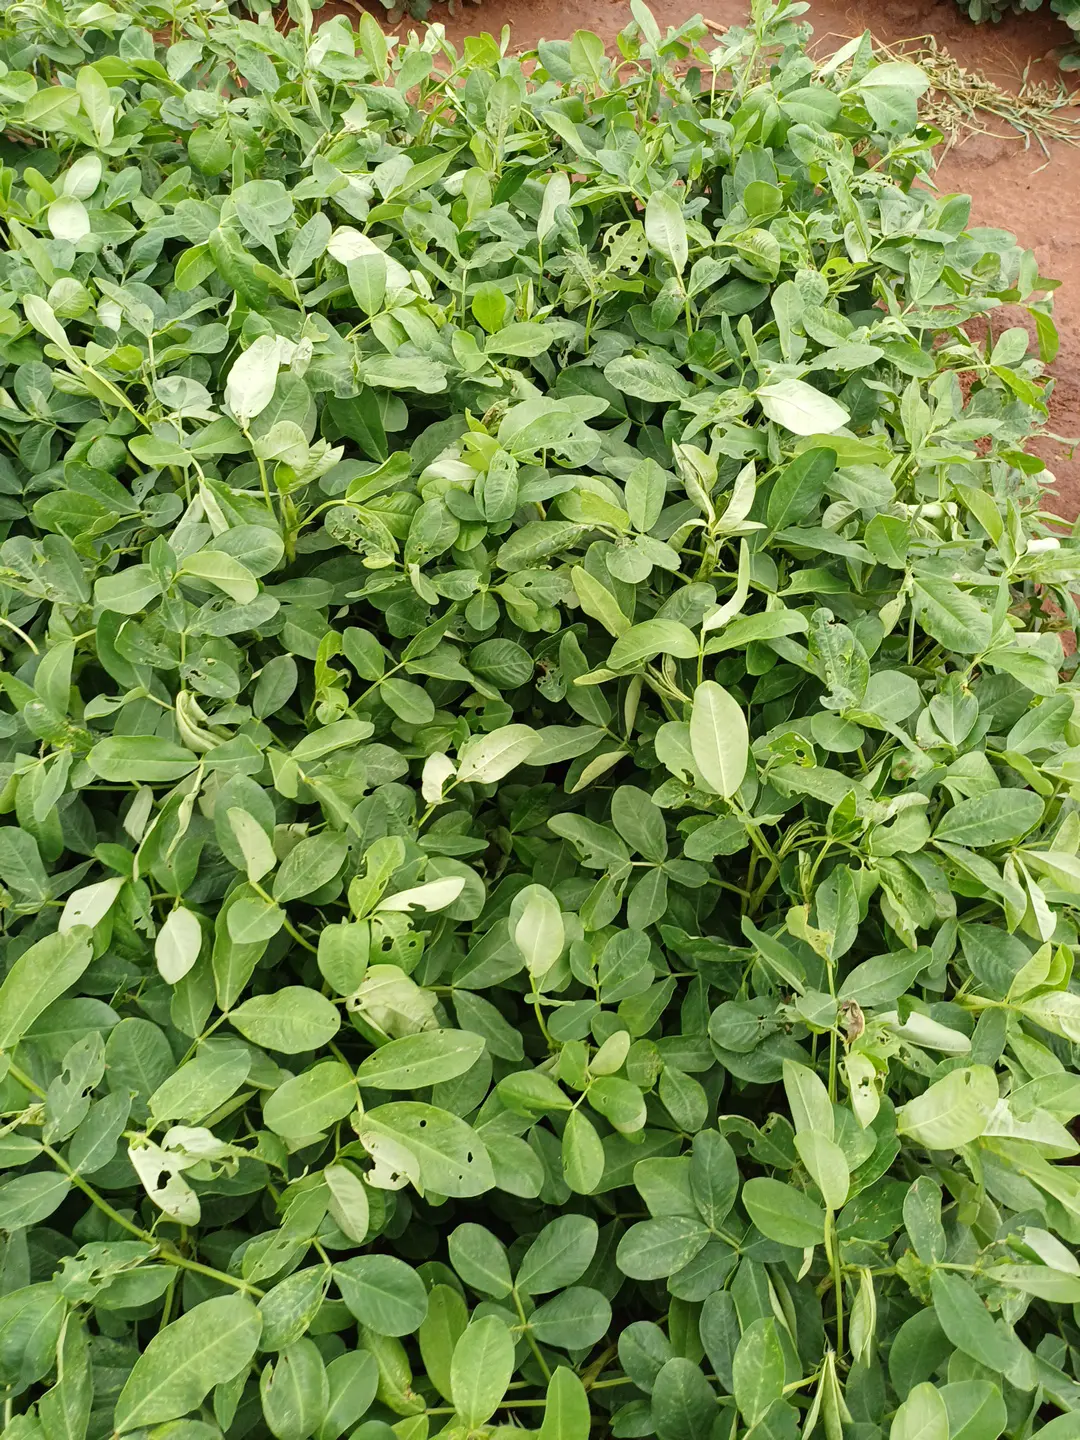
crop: groundnut
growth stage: flowering
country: Kenya
